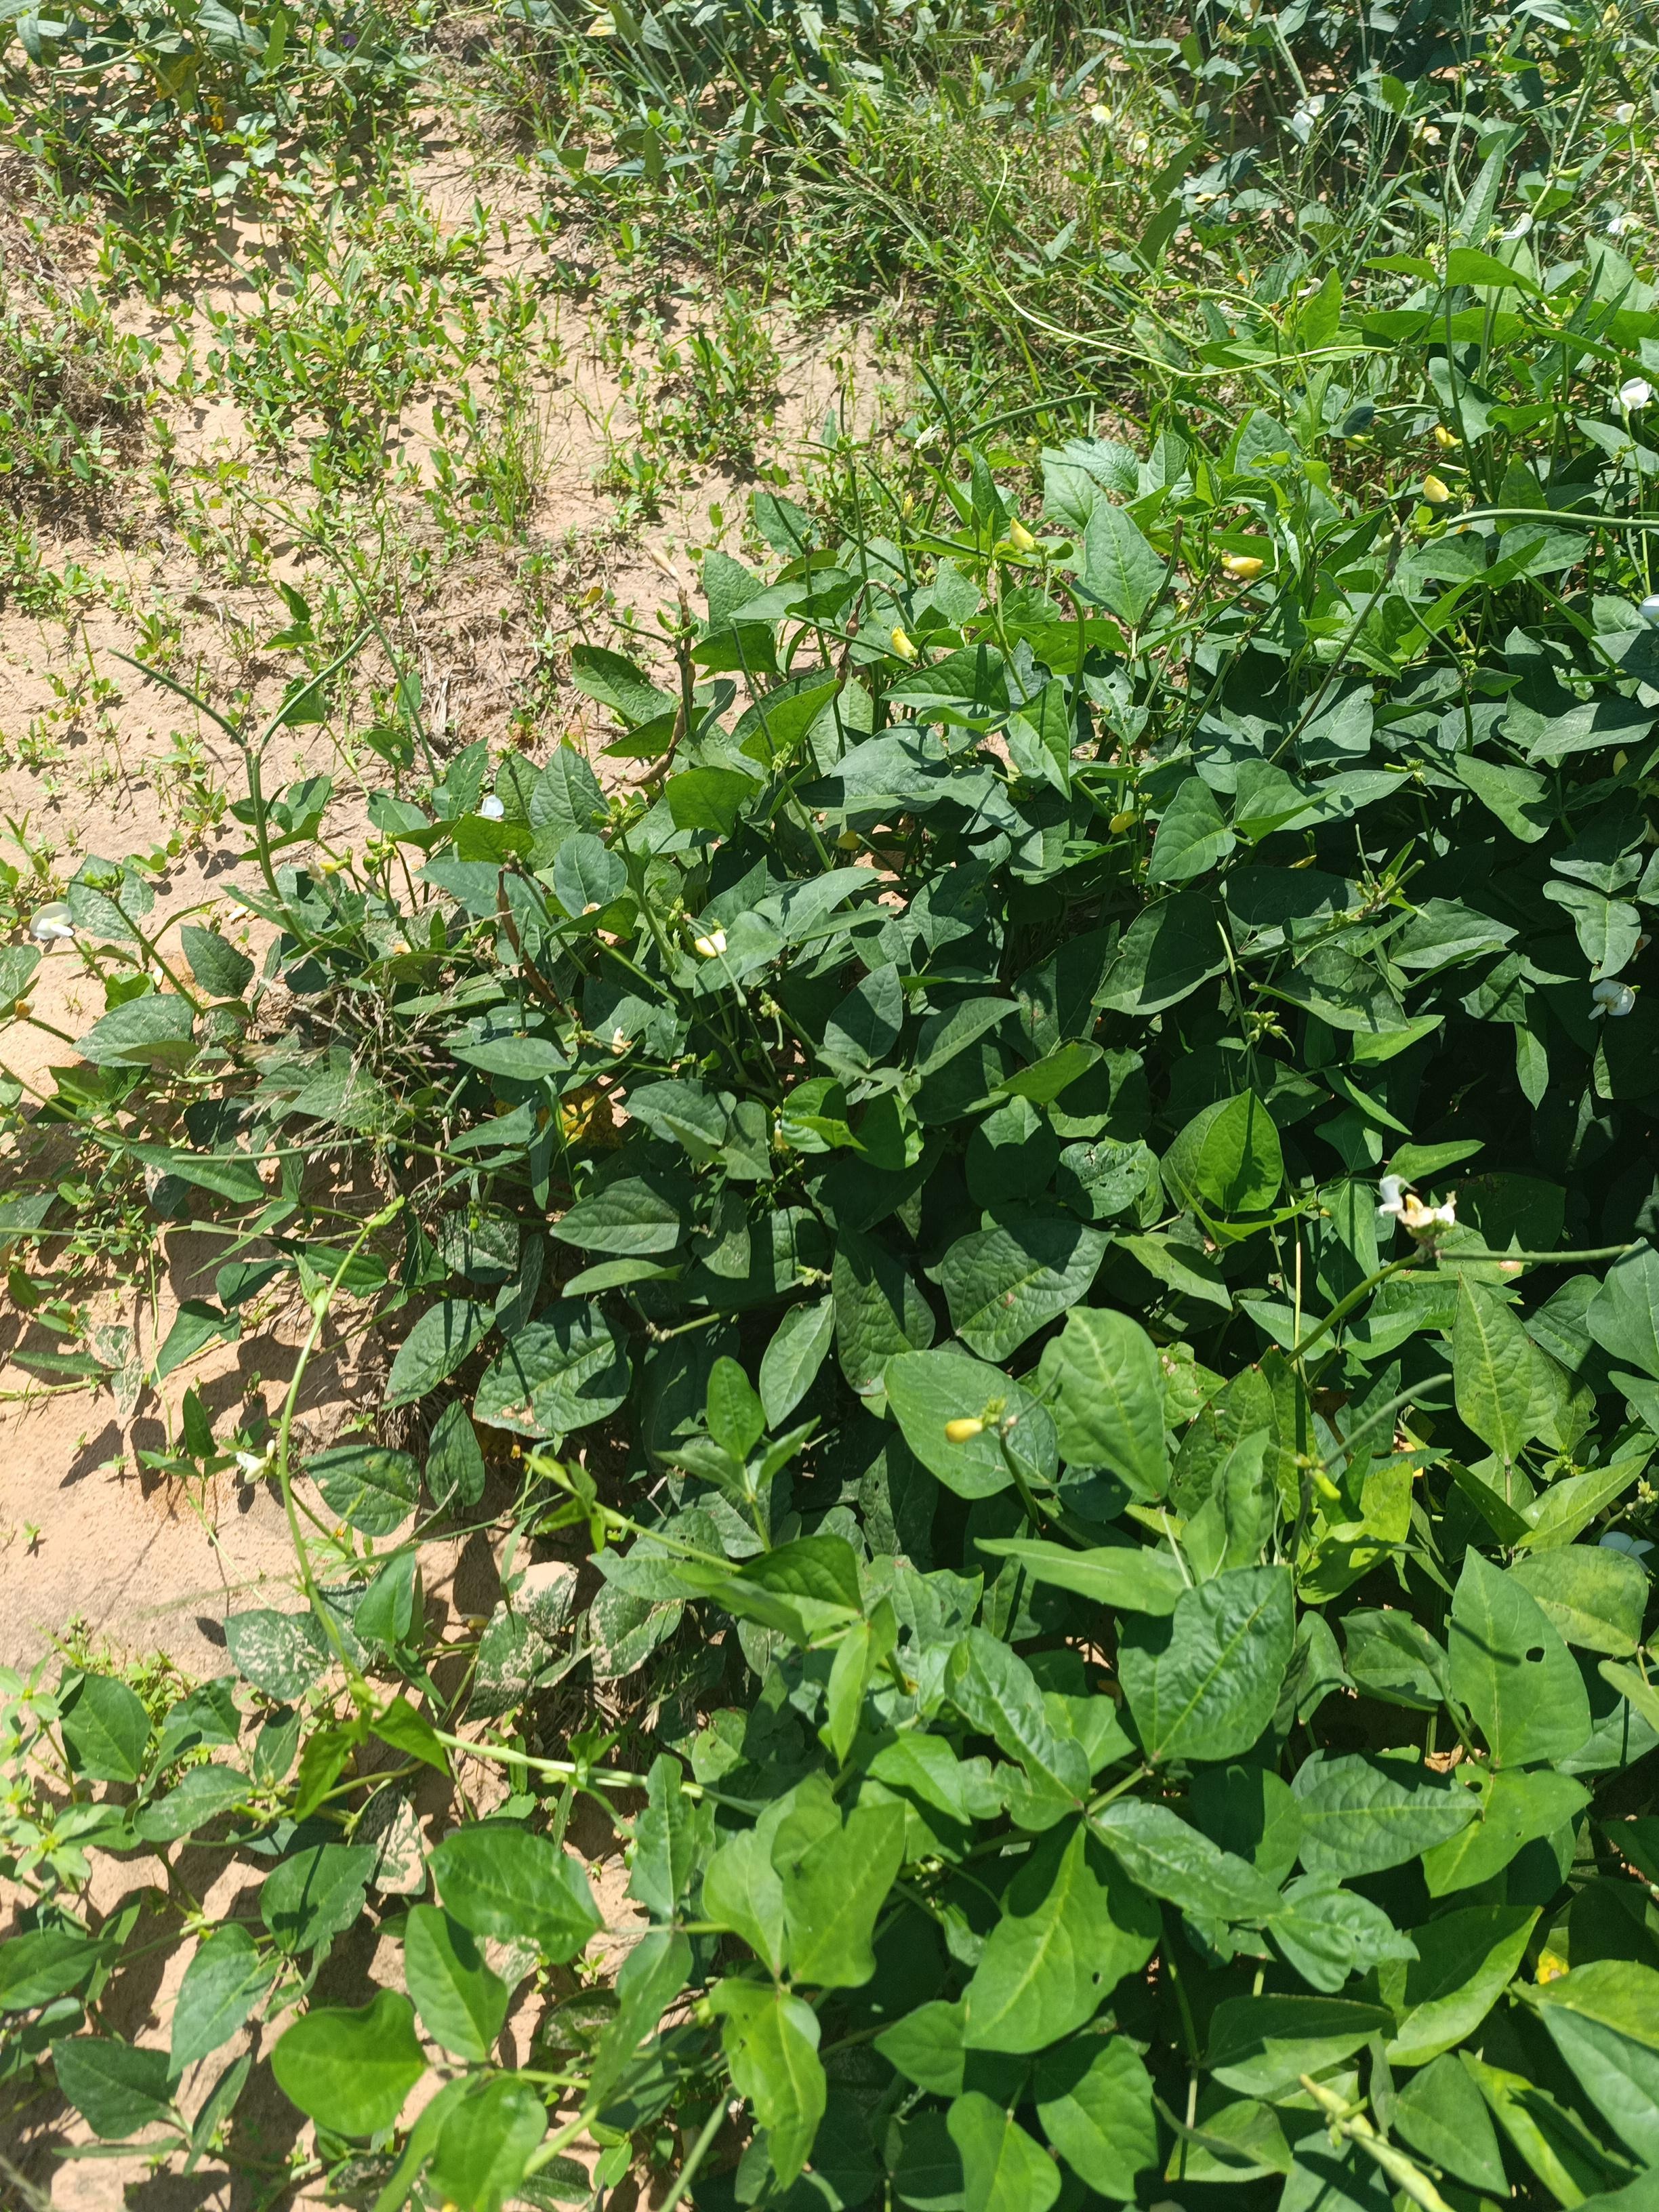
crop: cowpea
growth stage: maturity
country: Nigeria
